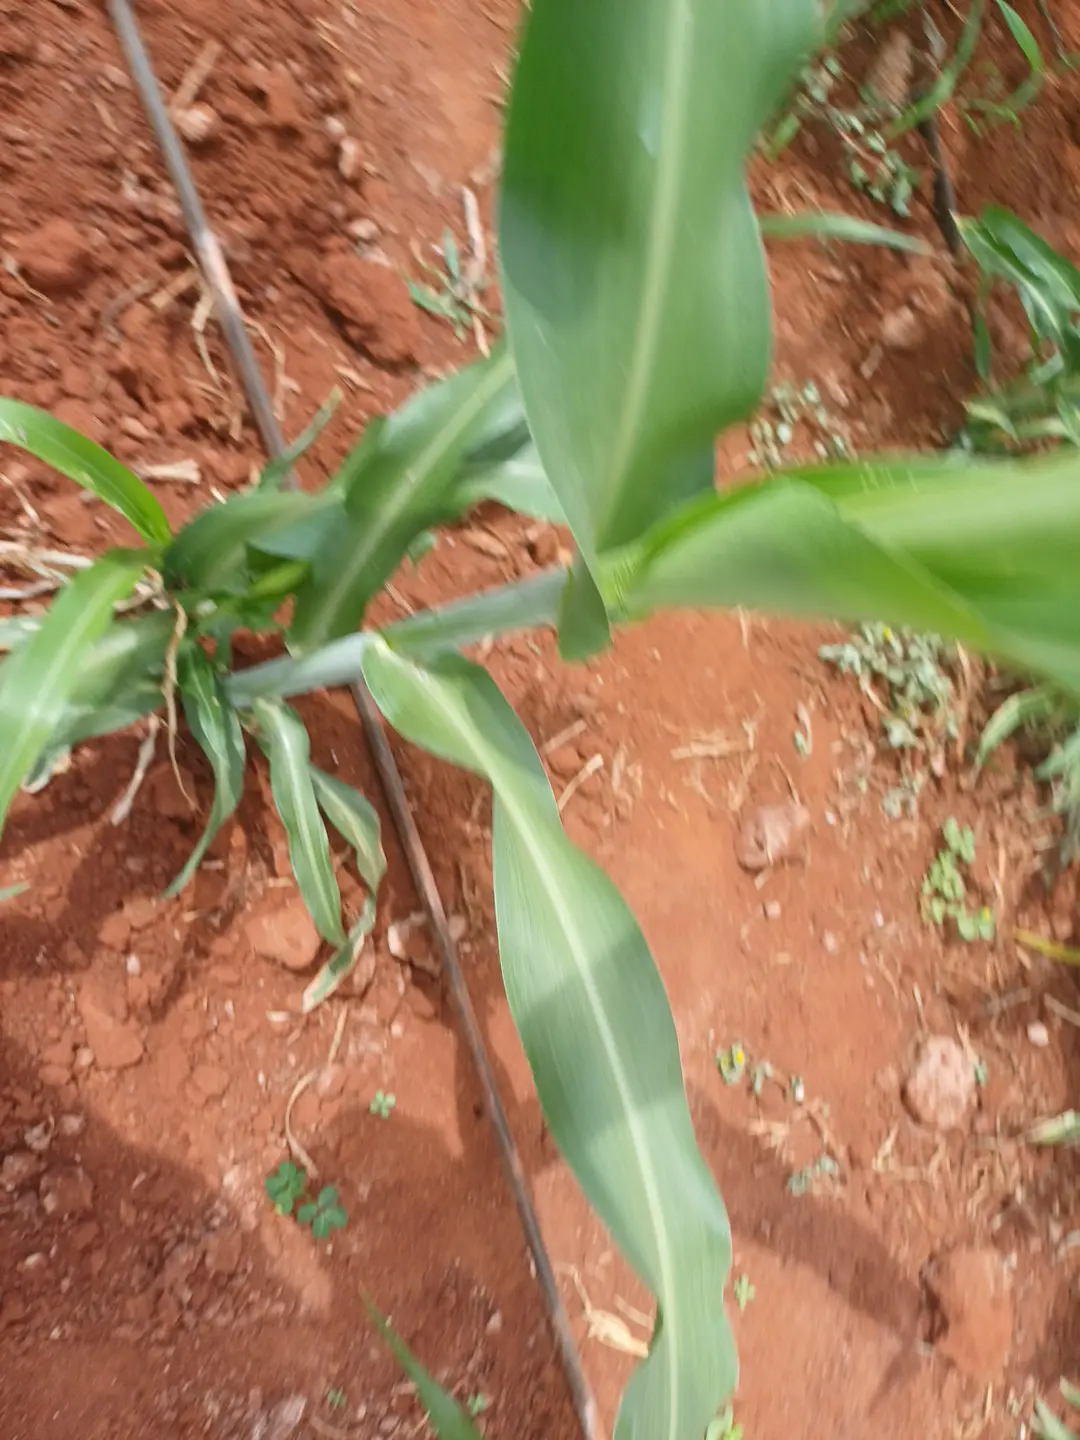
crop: sorghum
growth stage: heading tuber
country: Kenya
